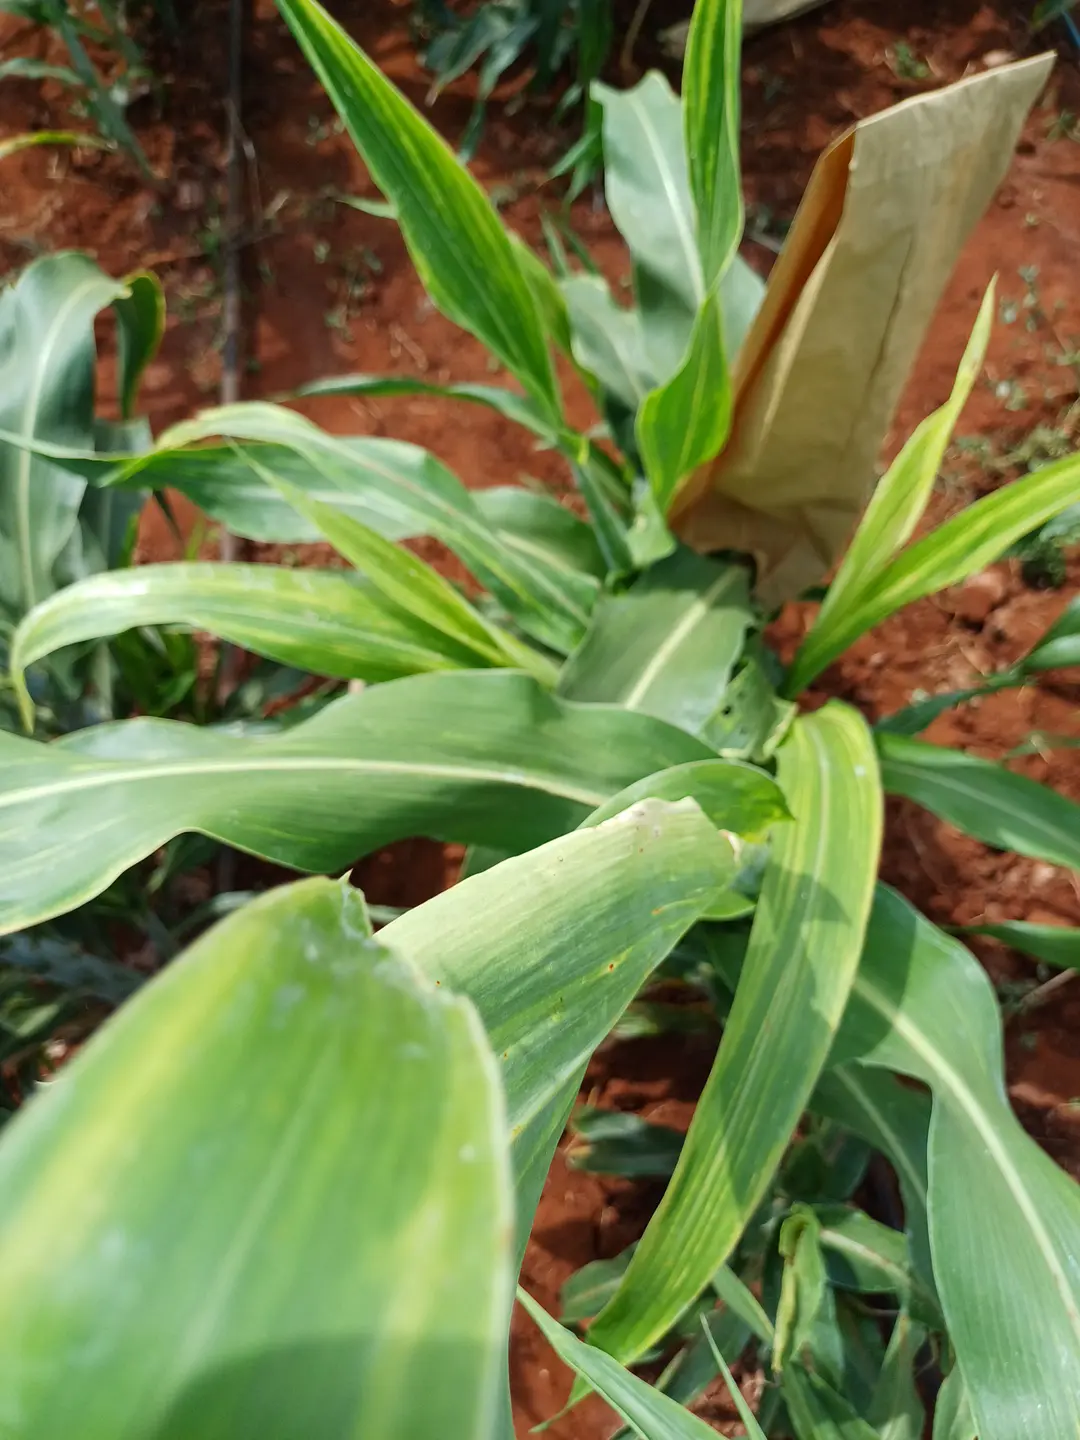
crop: sorghum
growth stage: heading tuber
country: Kenya
